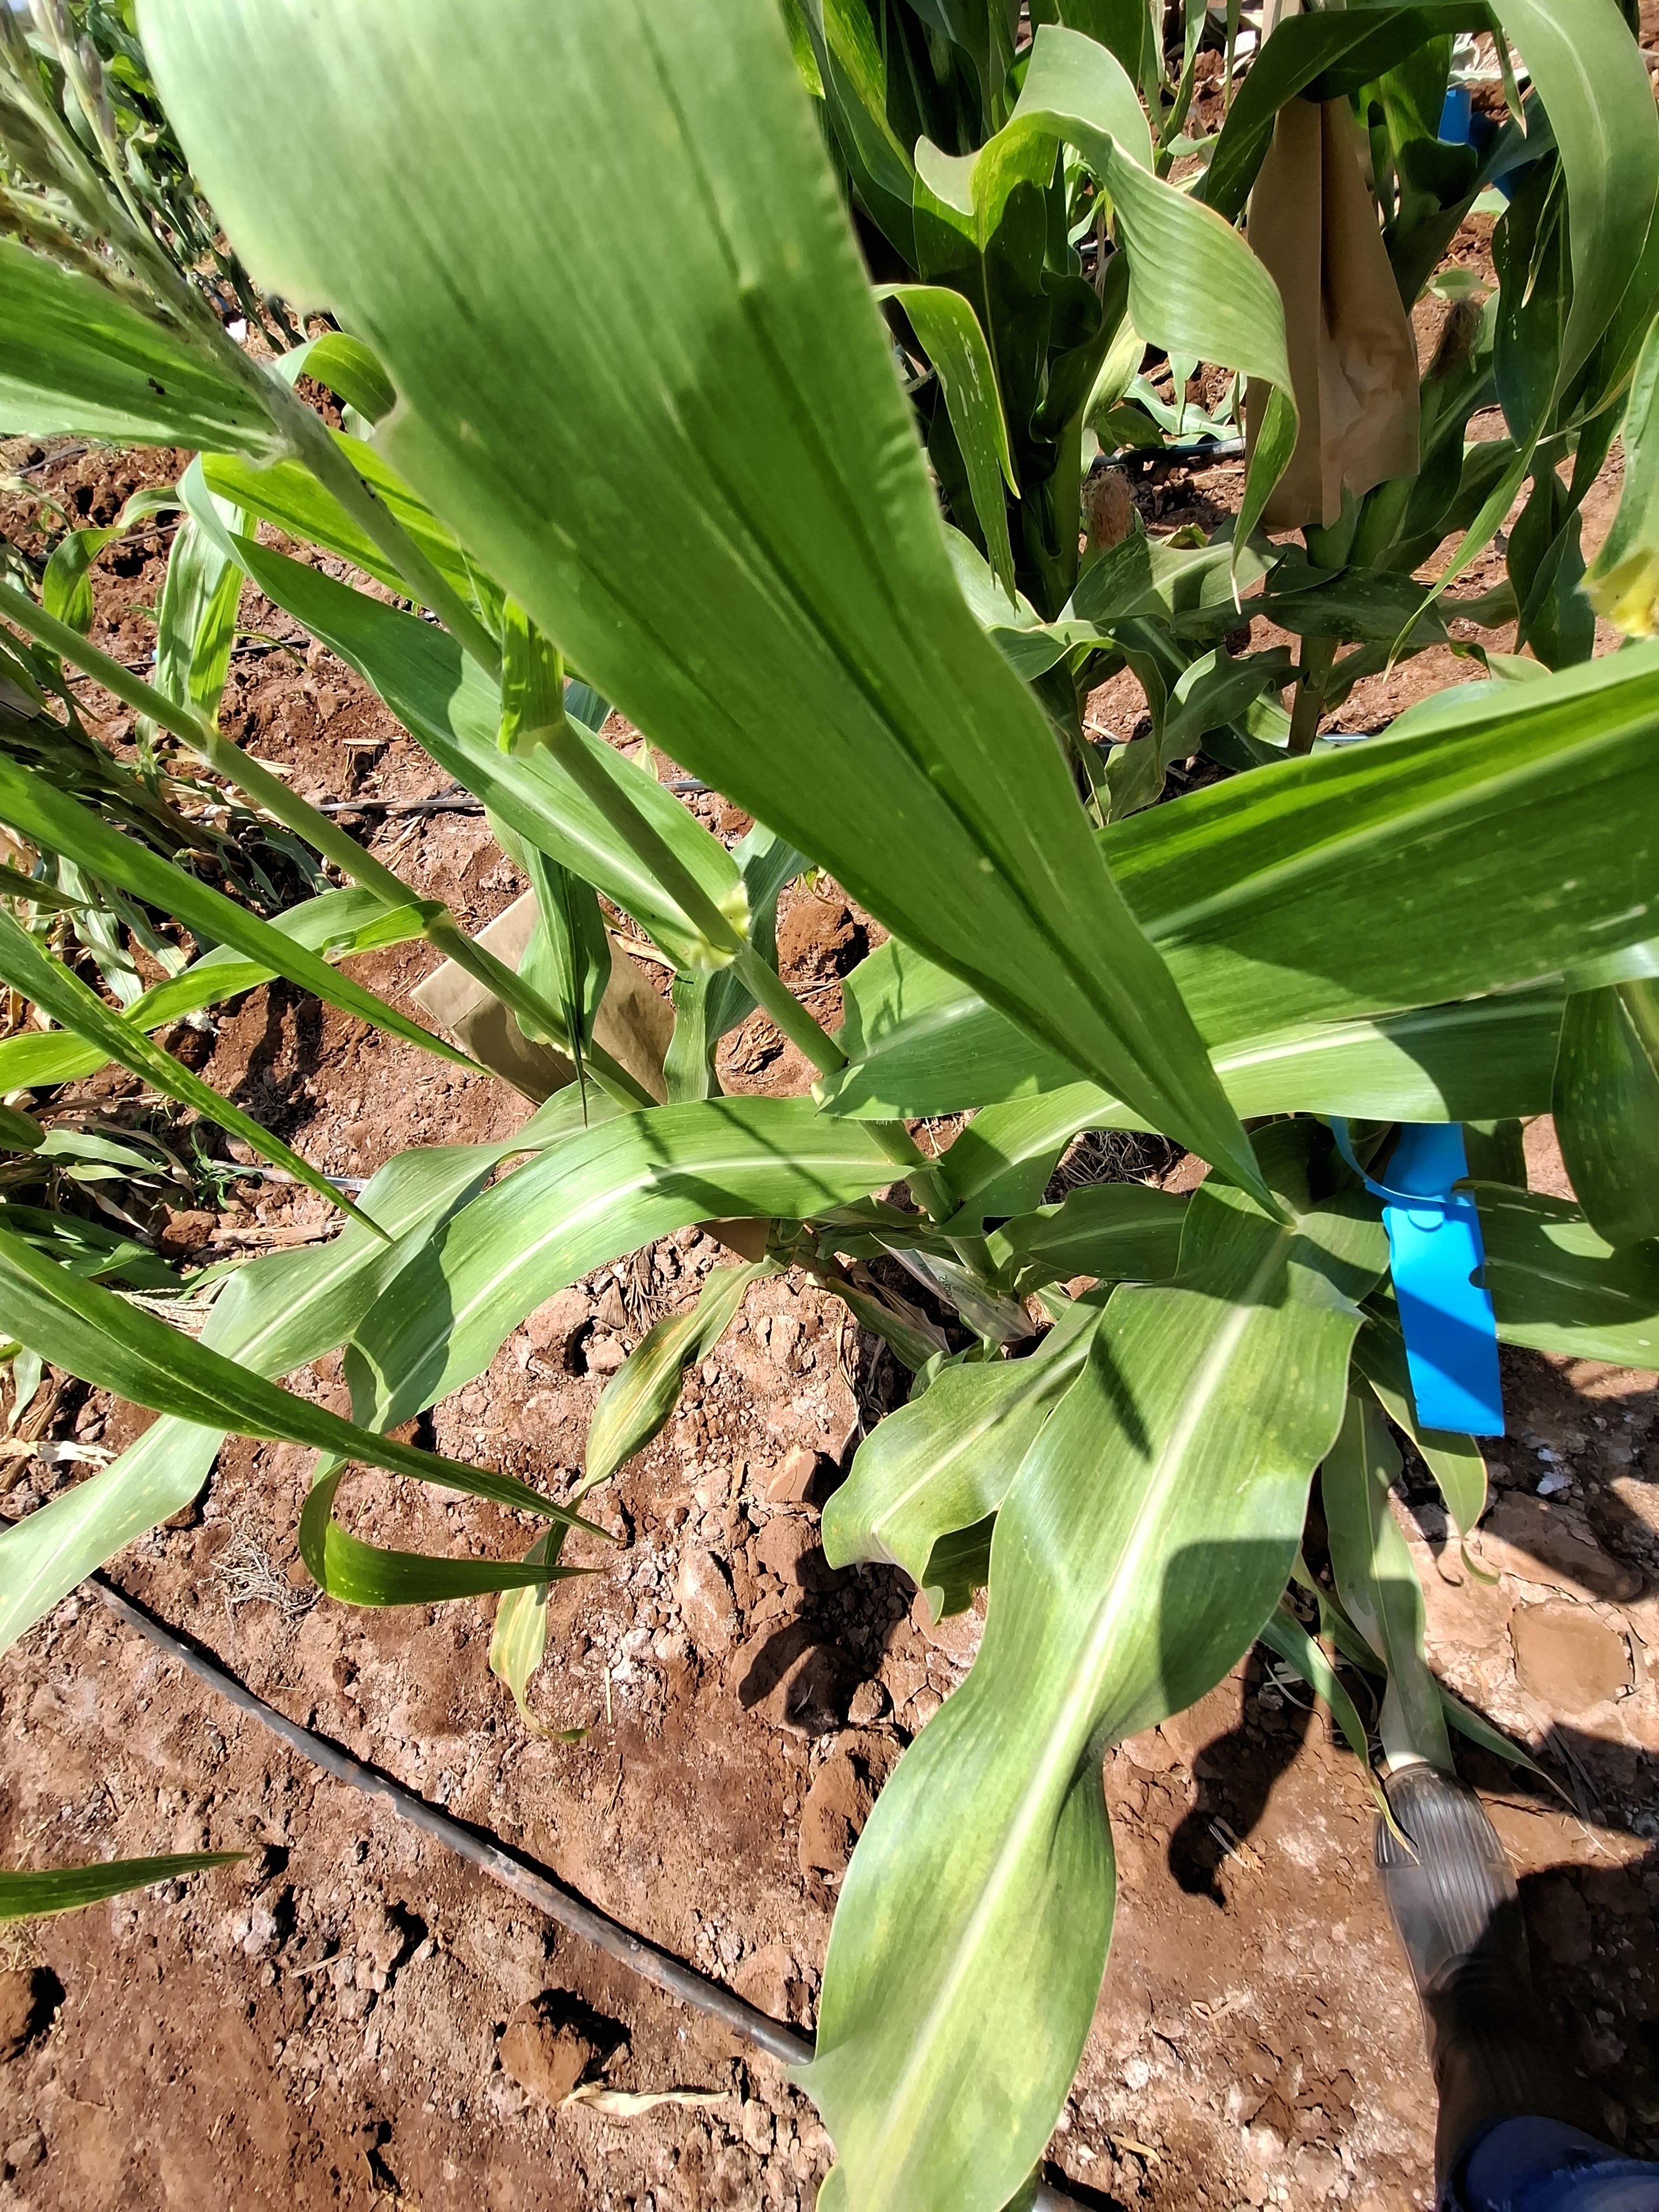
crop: maize
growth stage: flowering
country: Kenya
